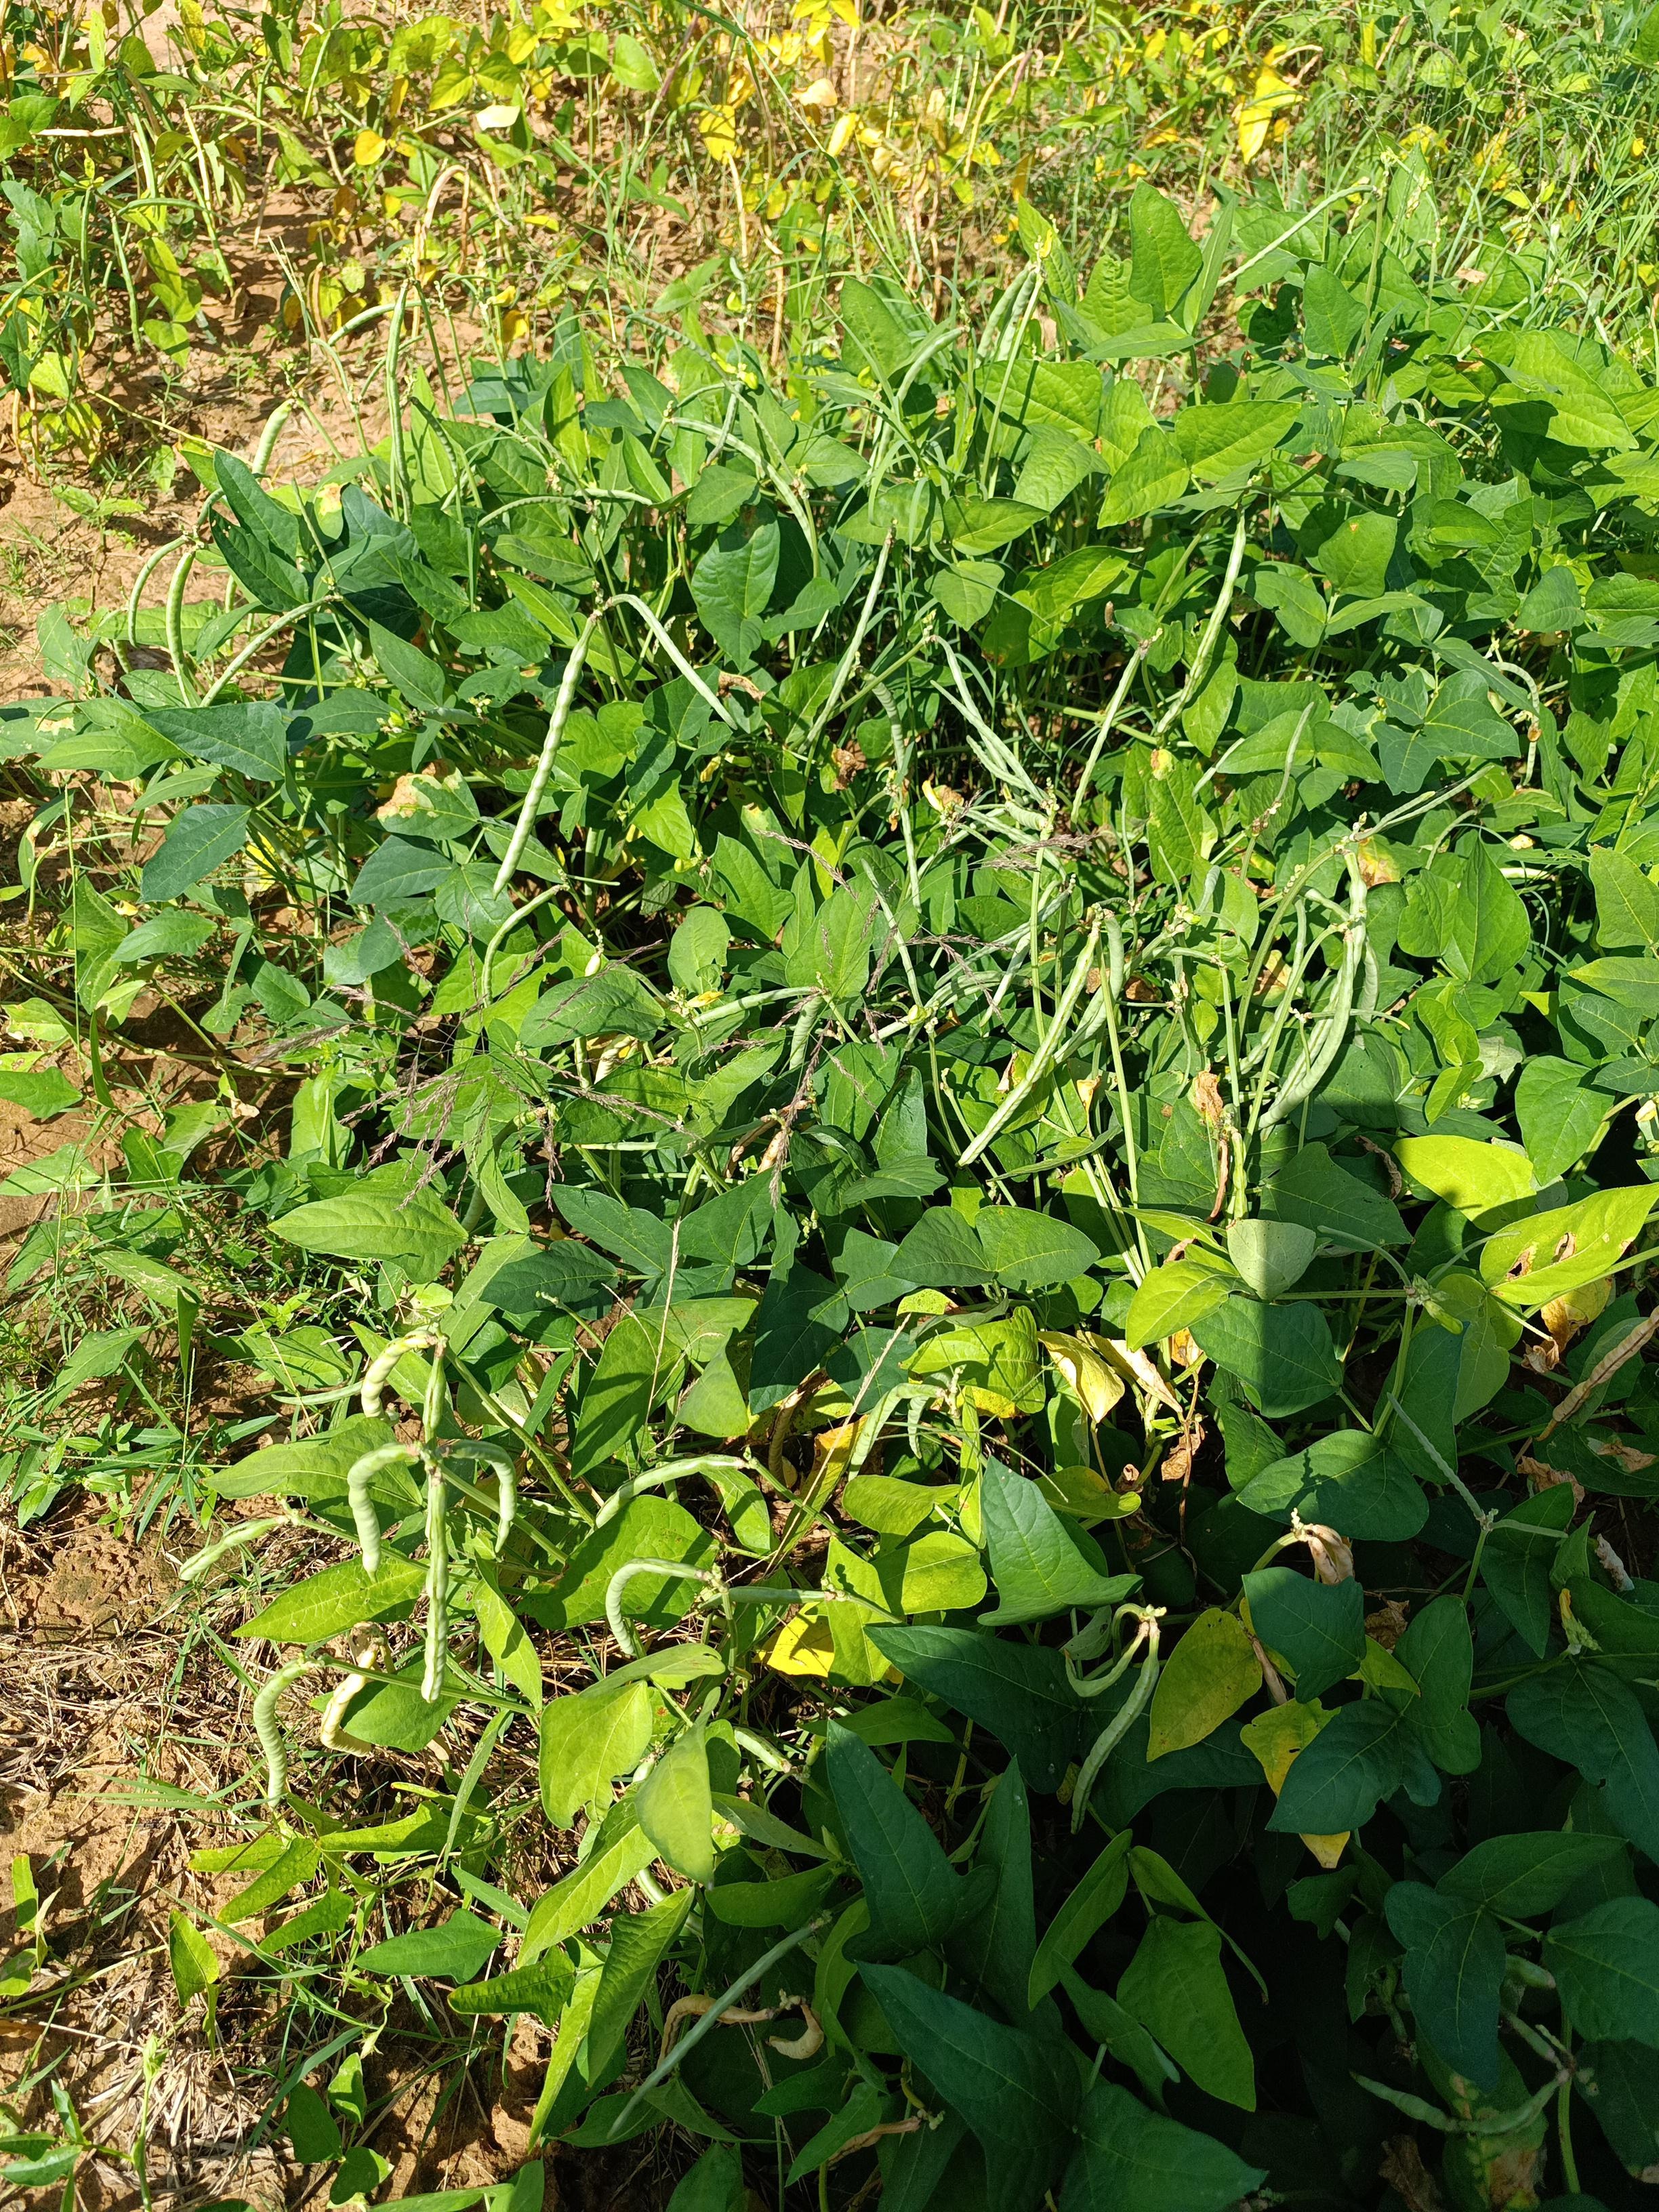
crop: cowpea
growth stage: maturity
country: Nigeria
